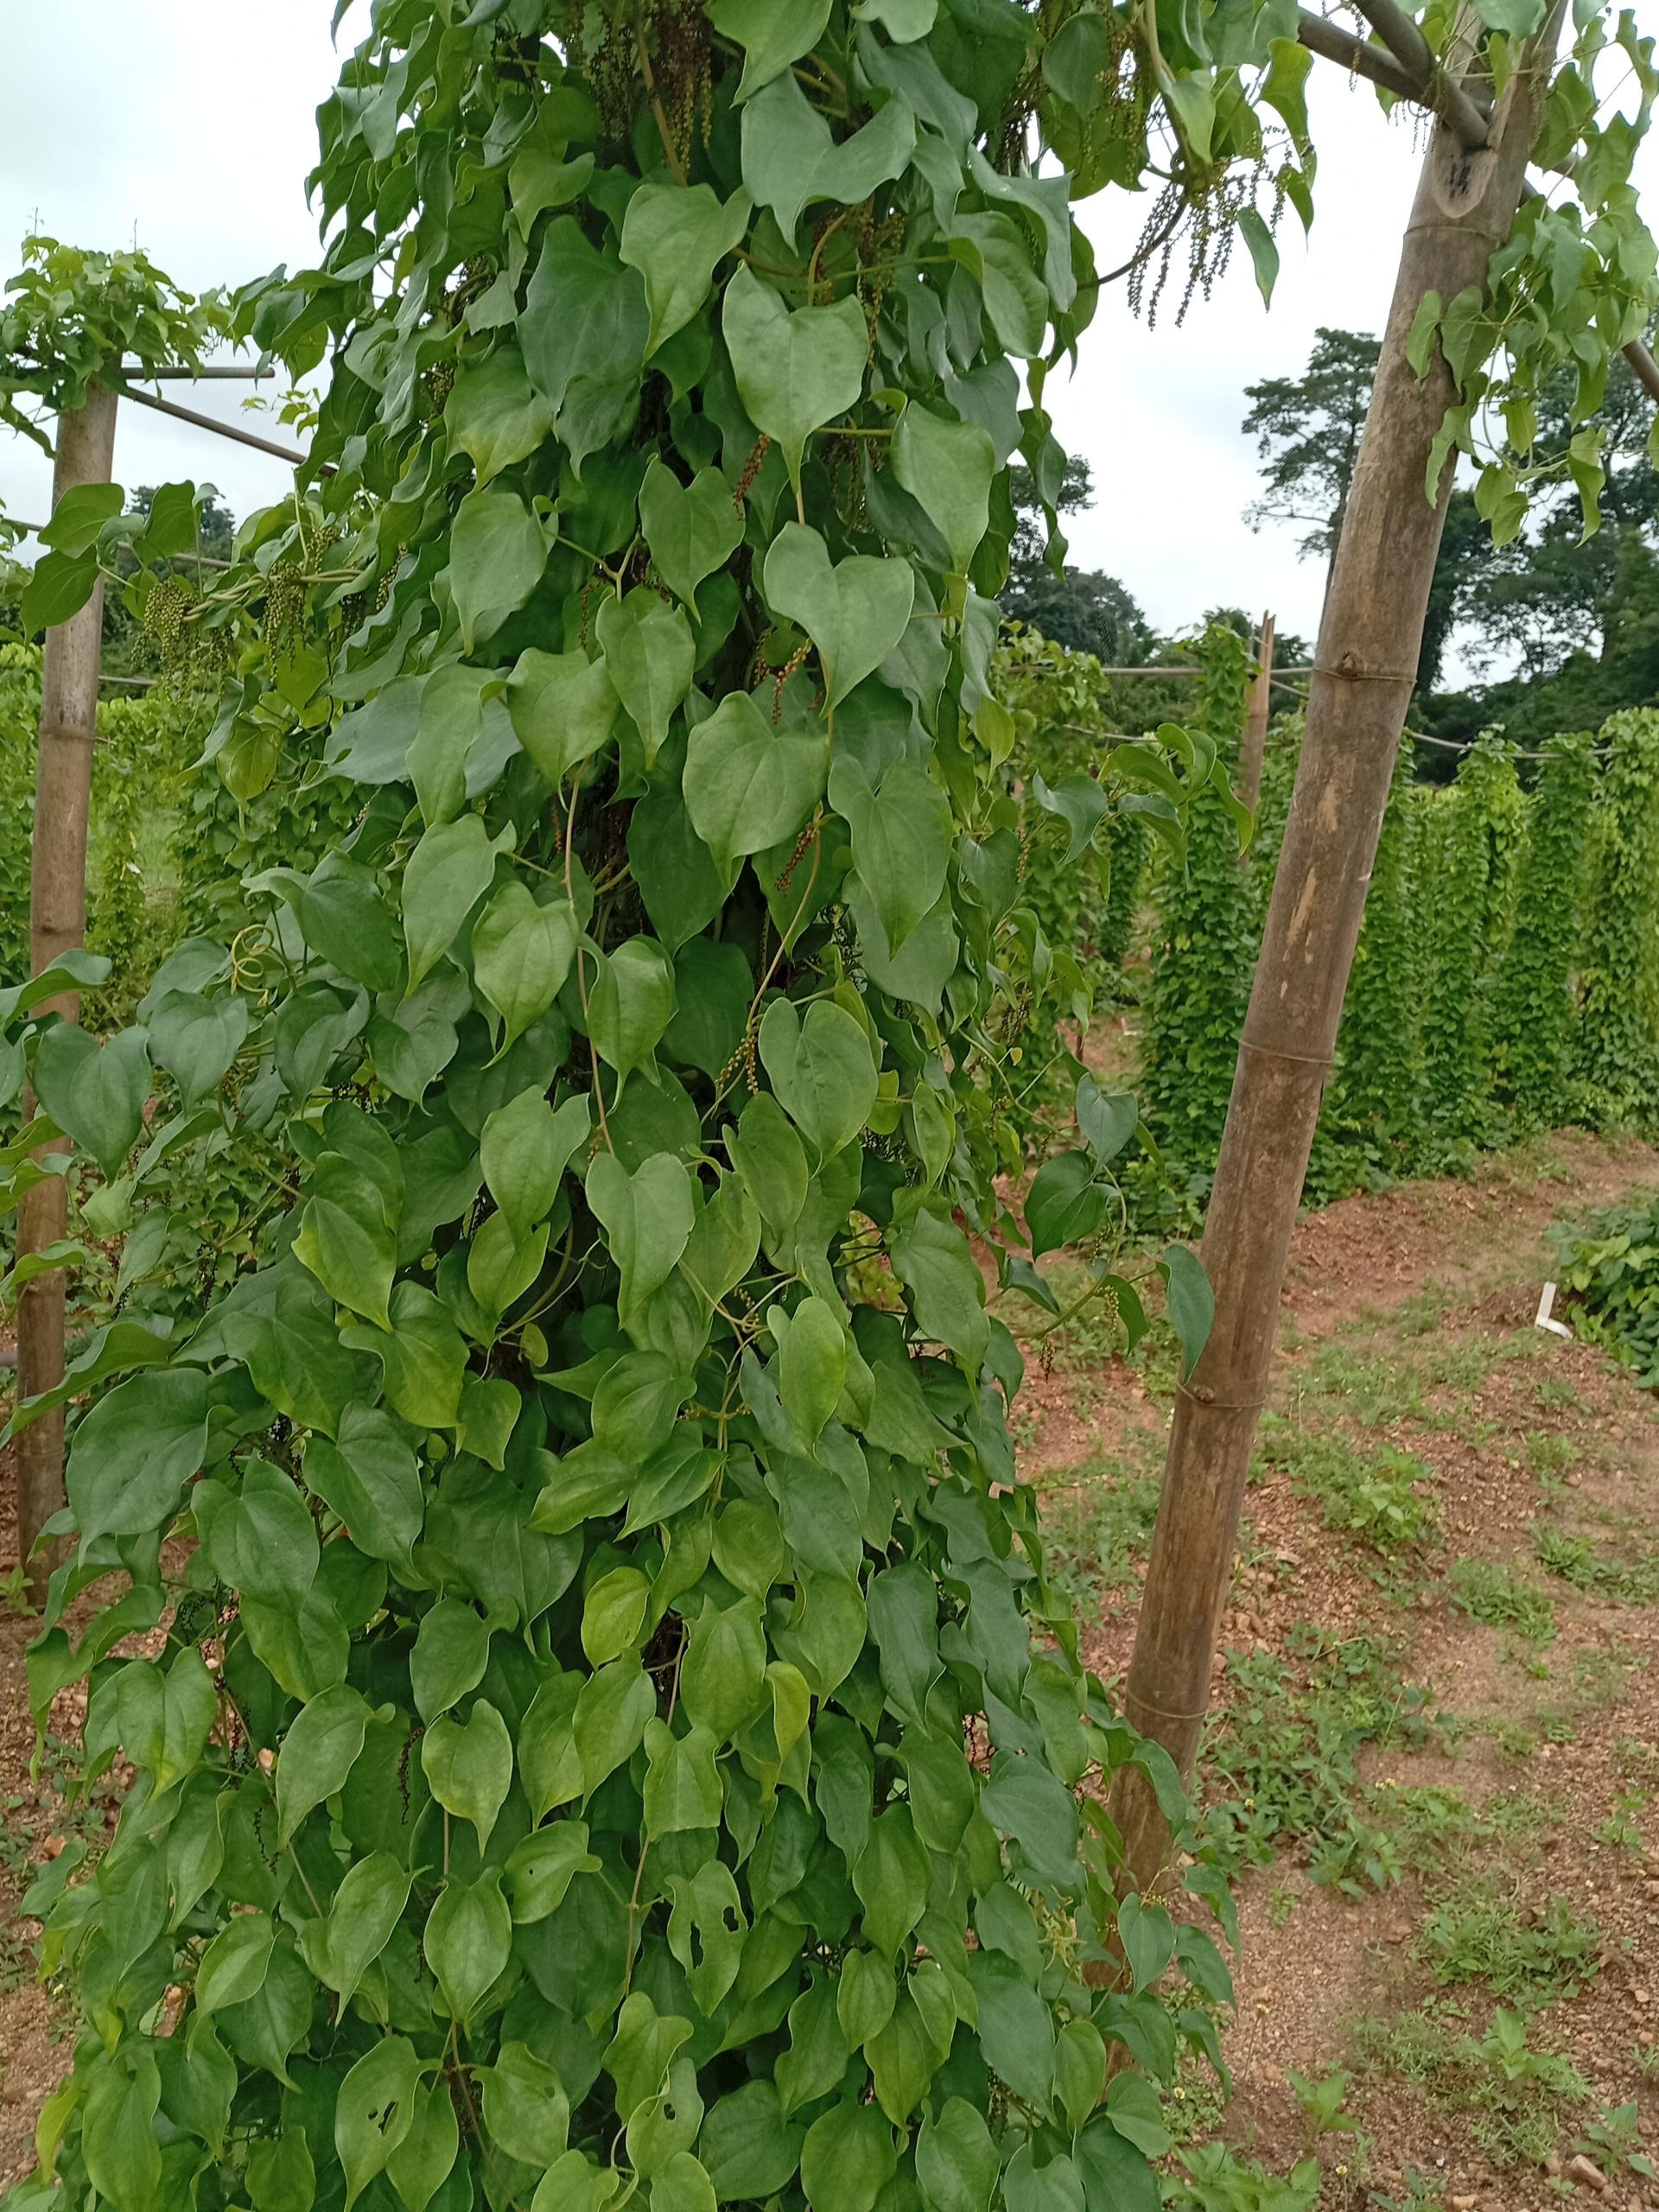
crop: yam
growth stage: vegetative
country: Nigeria
